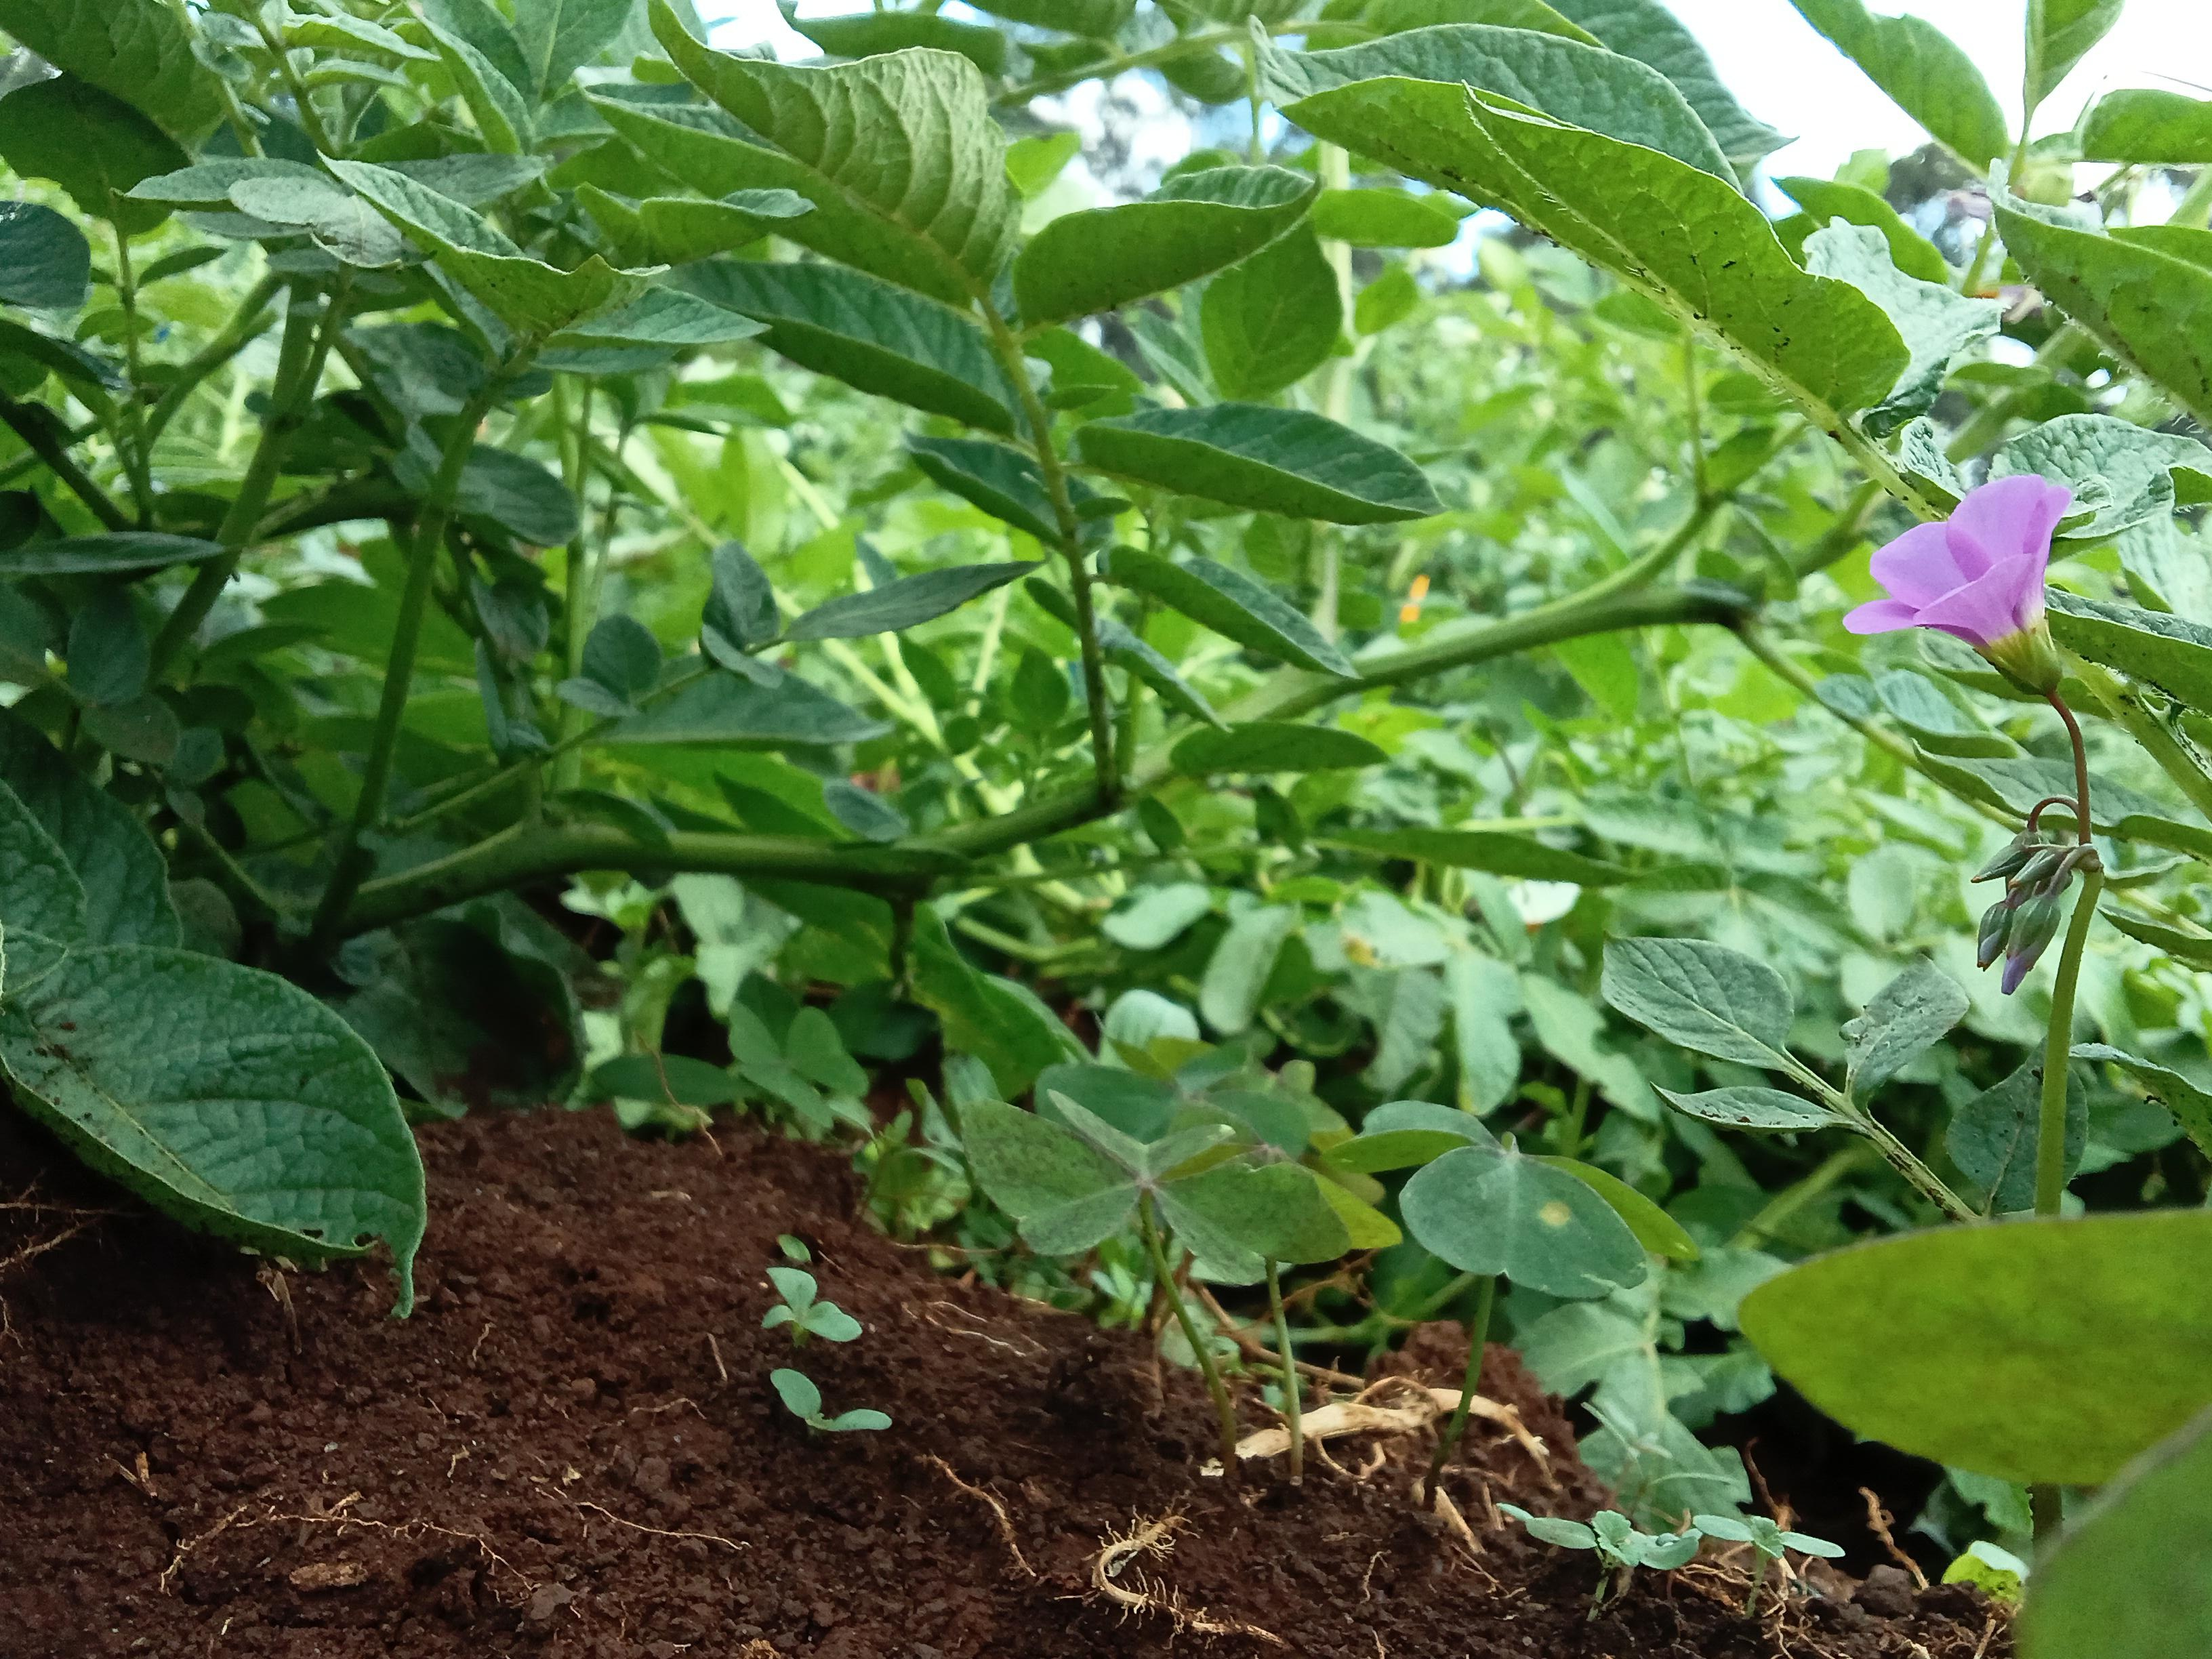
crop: potato
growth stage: flowering
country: Kenya
